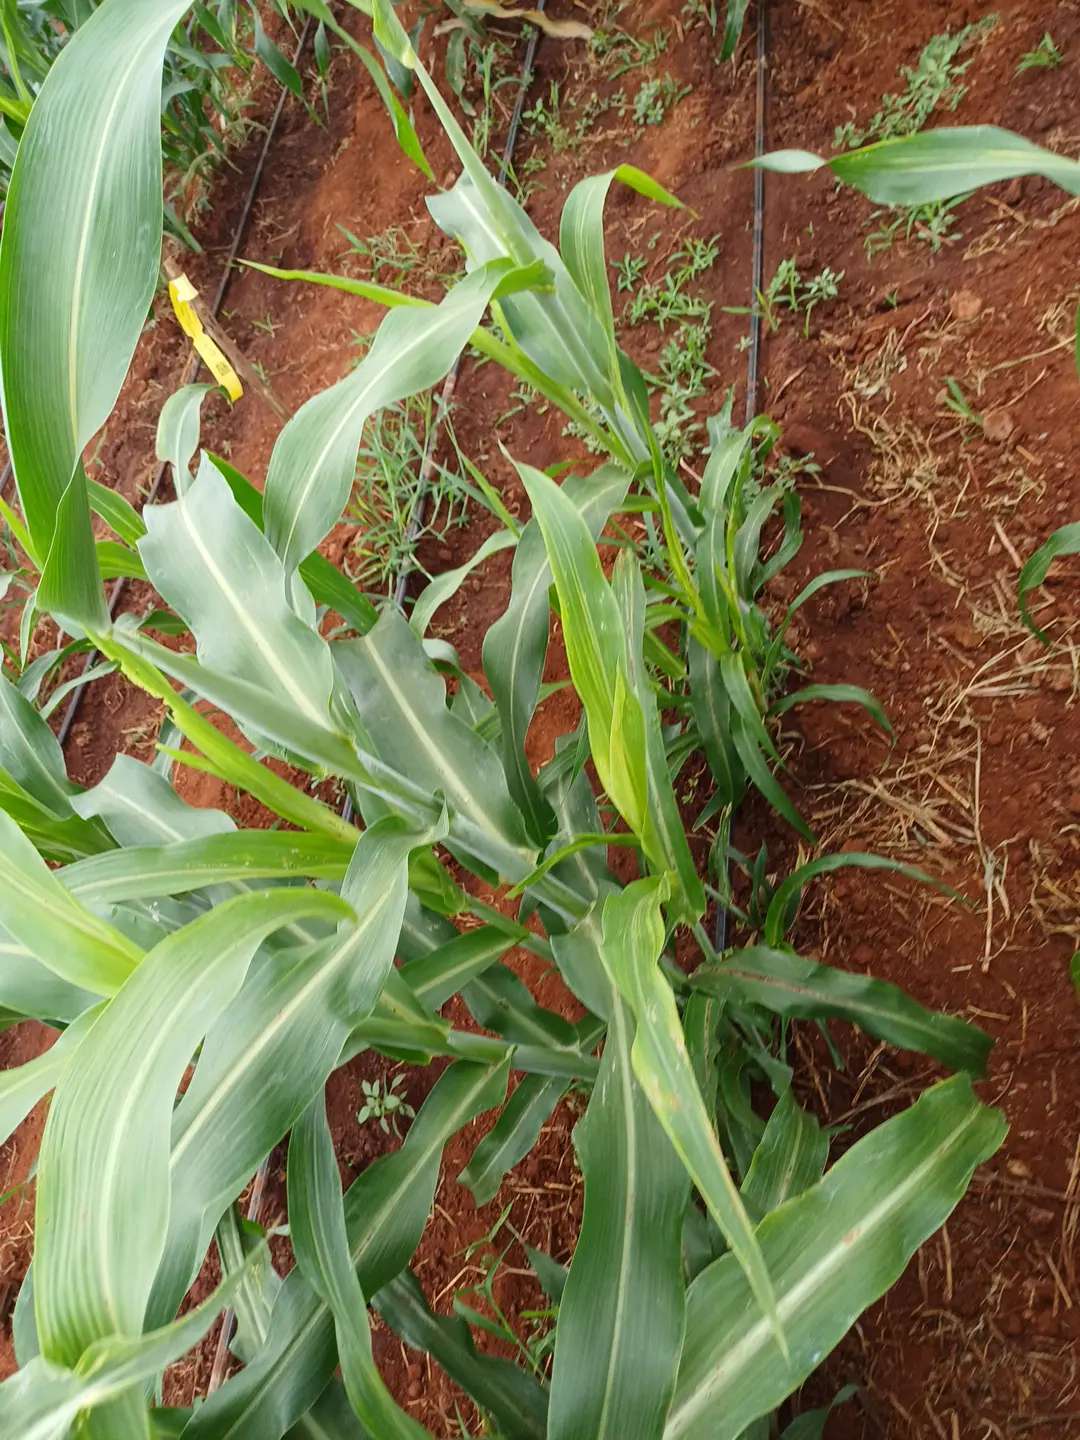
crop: sorghum
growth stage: heading tuber
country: Kenya
